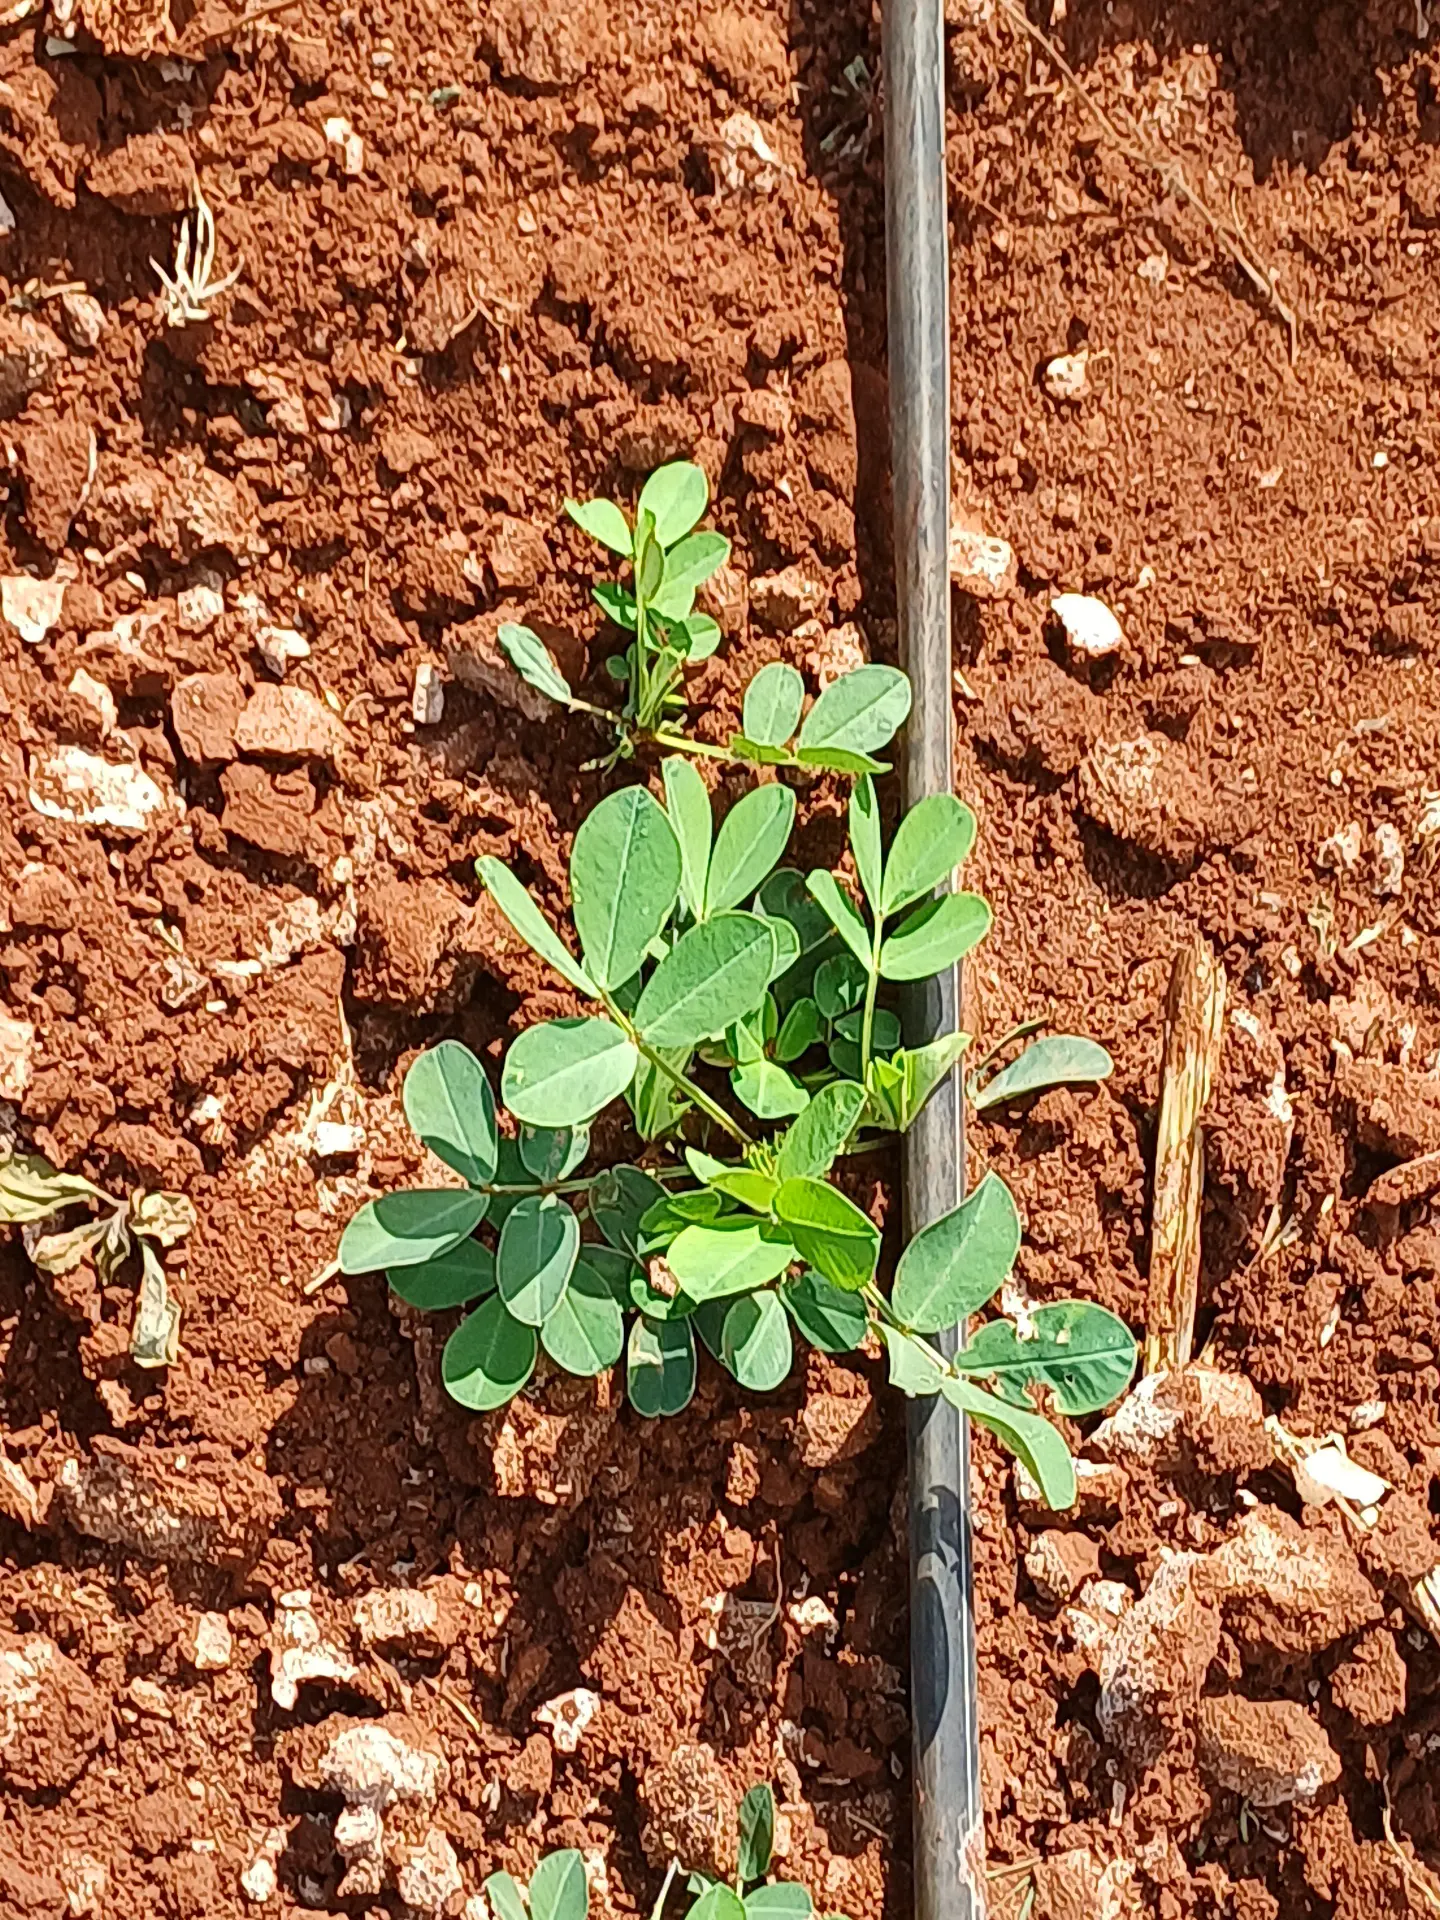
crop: groundnut
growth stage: vegetative
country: Kenya
